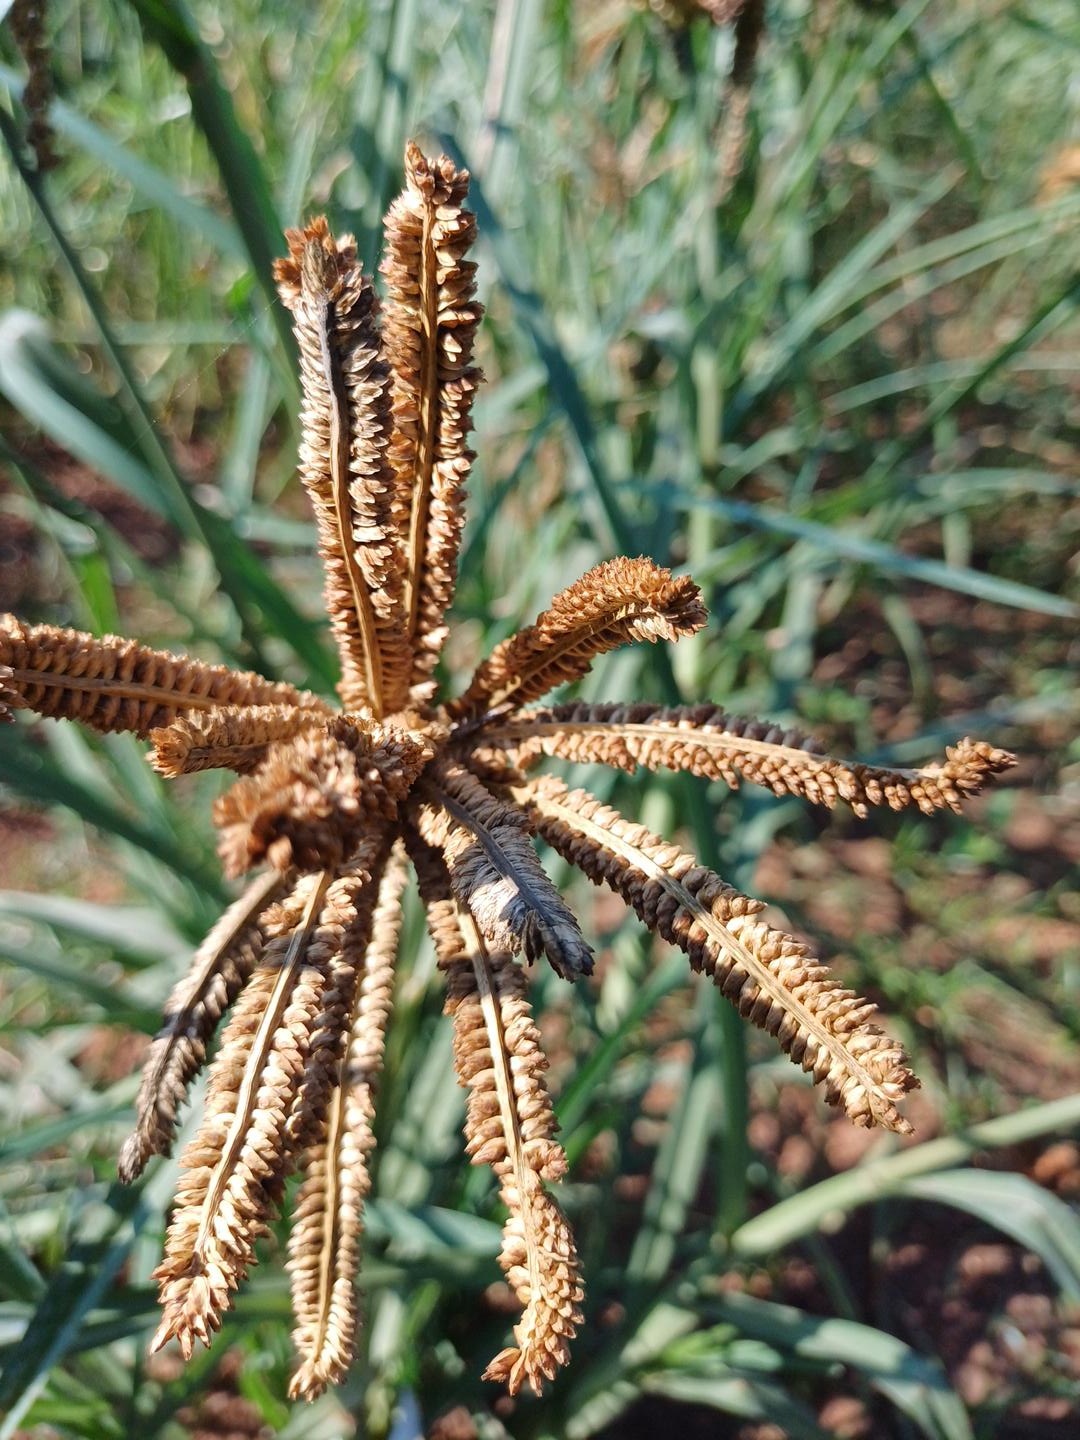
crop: finger millet
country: Kenya
